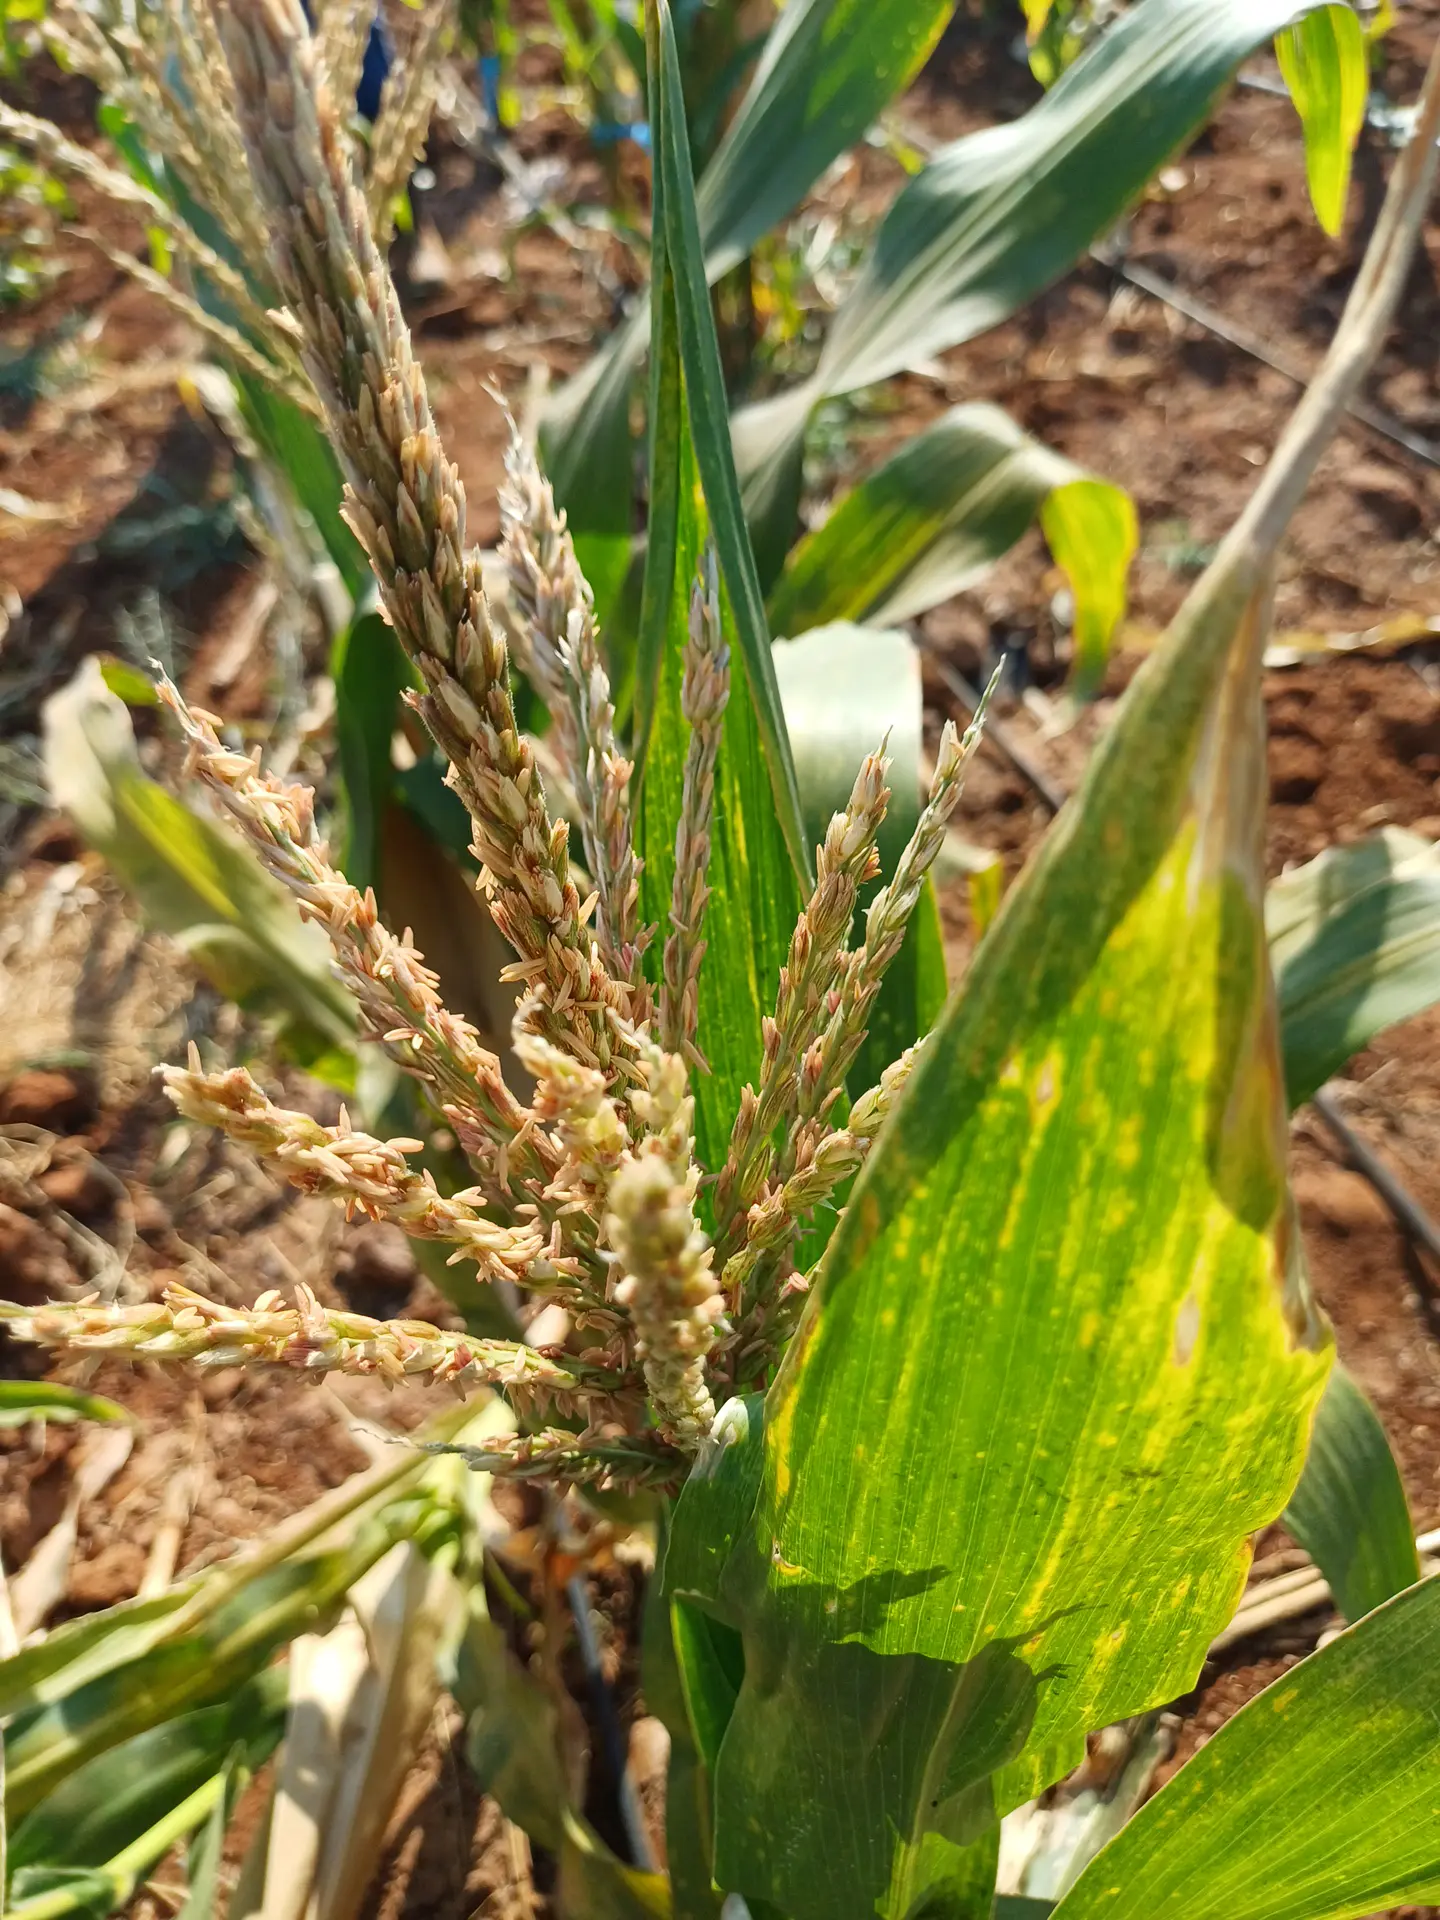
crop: maize
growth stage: flowering
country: Kenya
